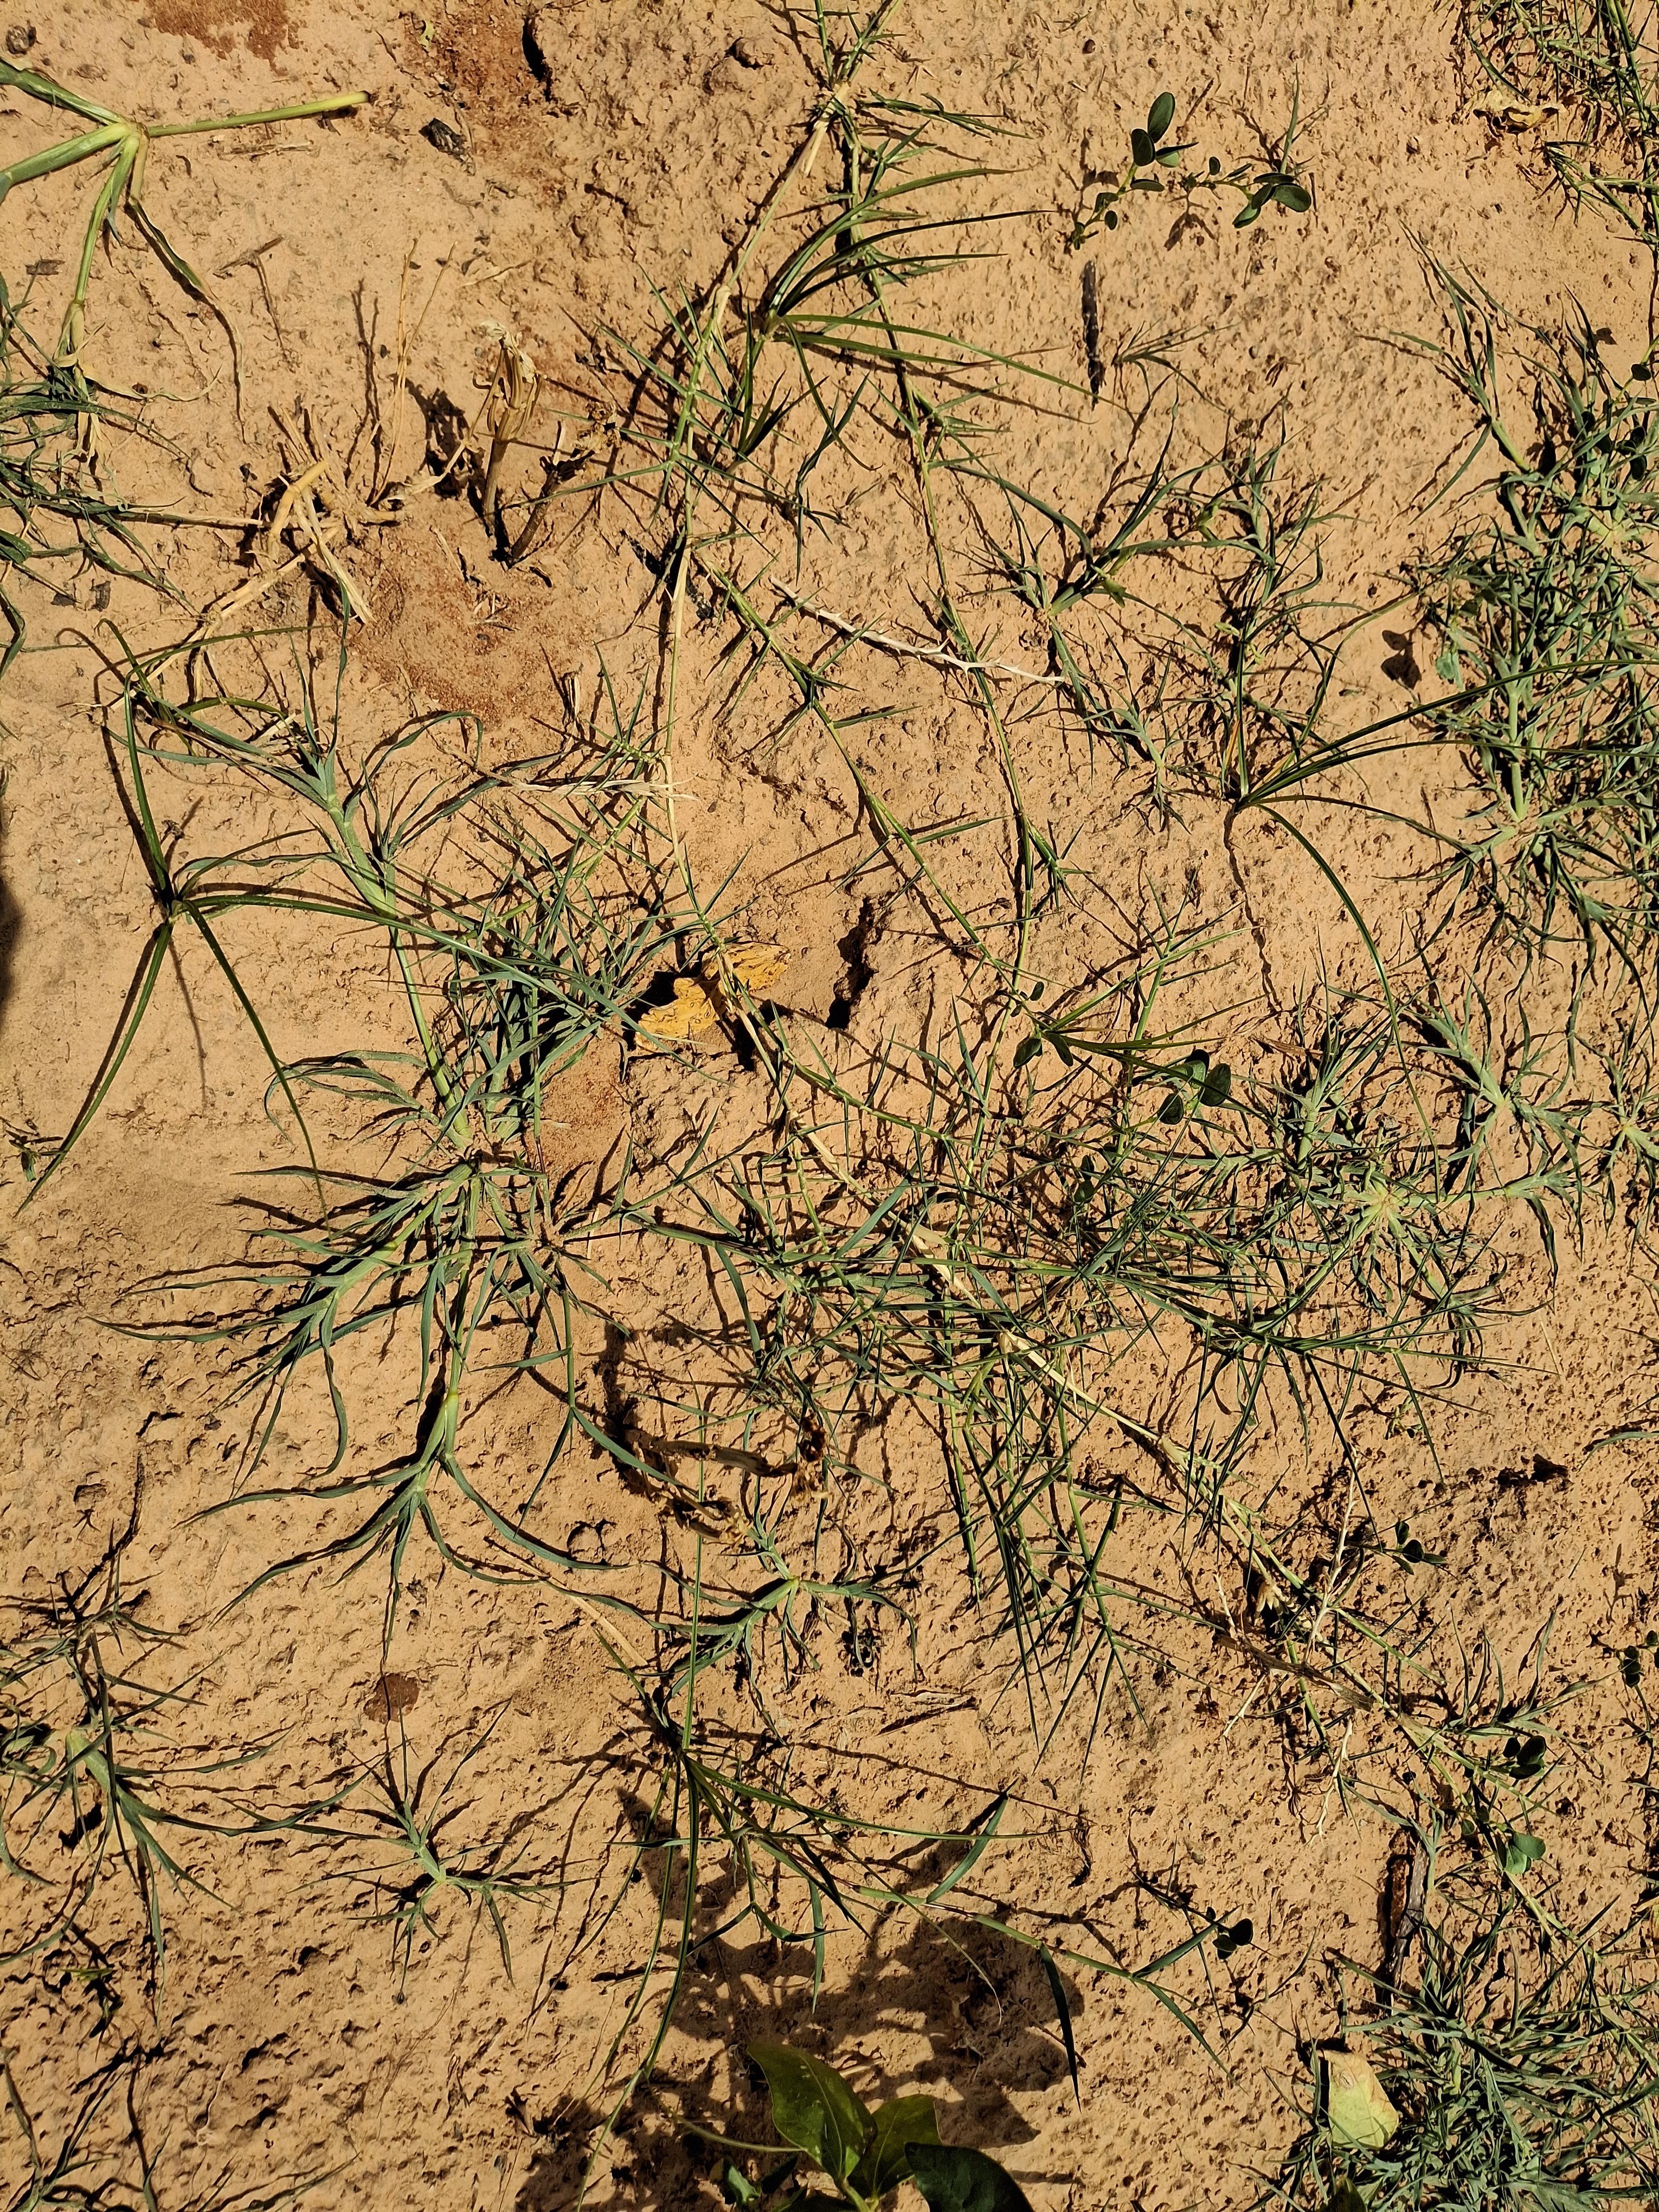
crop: cowpea
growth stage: harvest maturity
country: Nigeria
